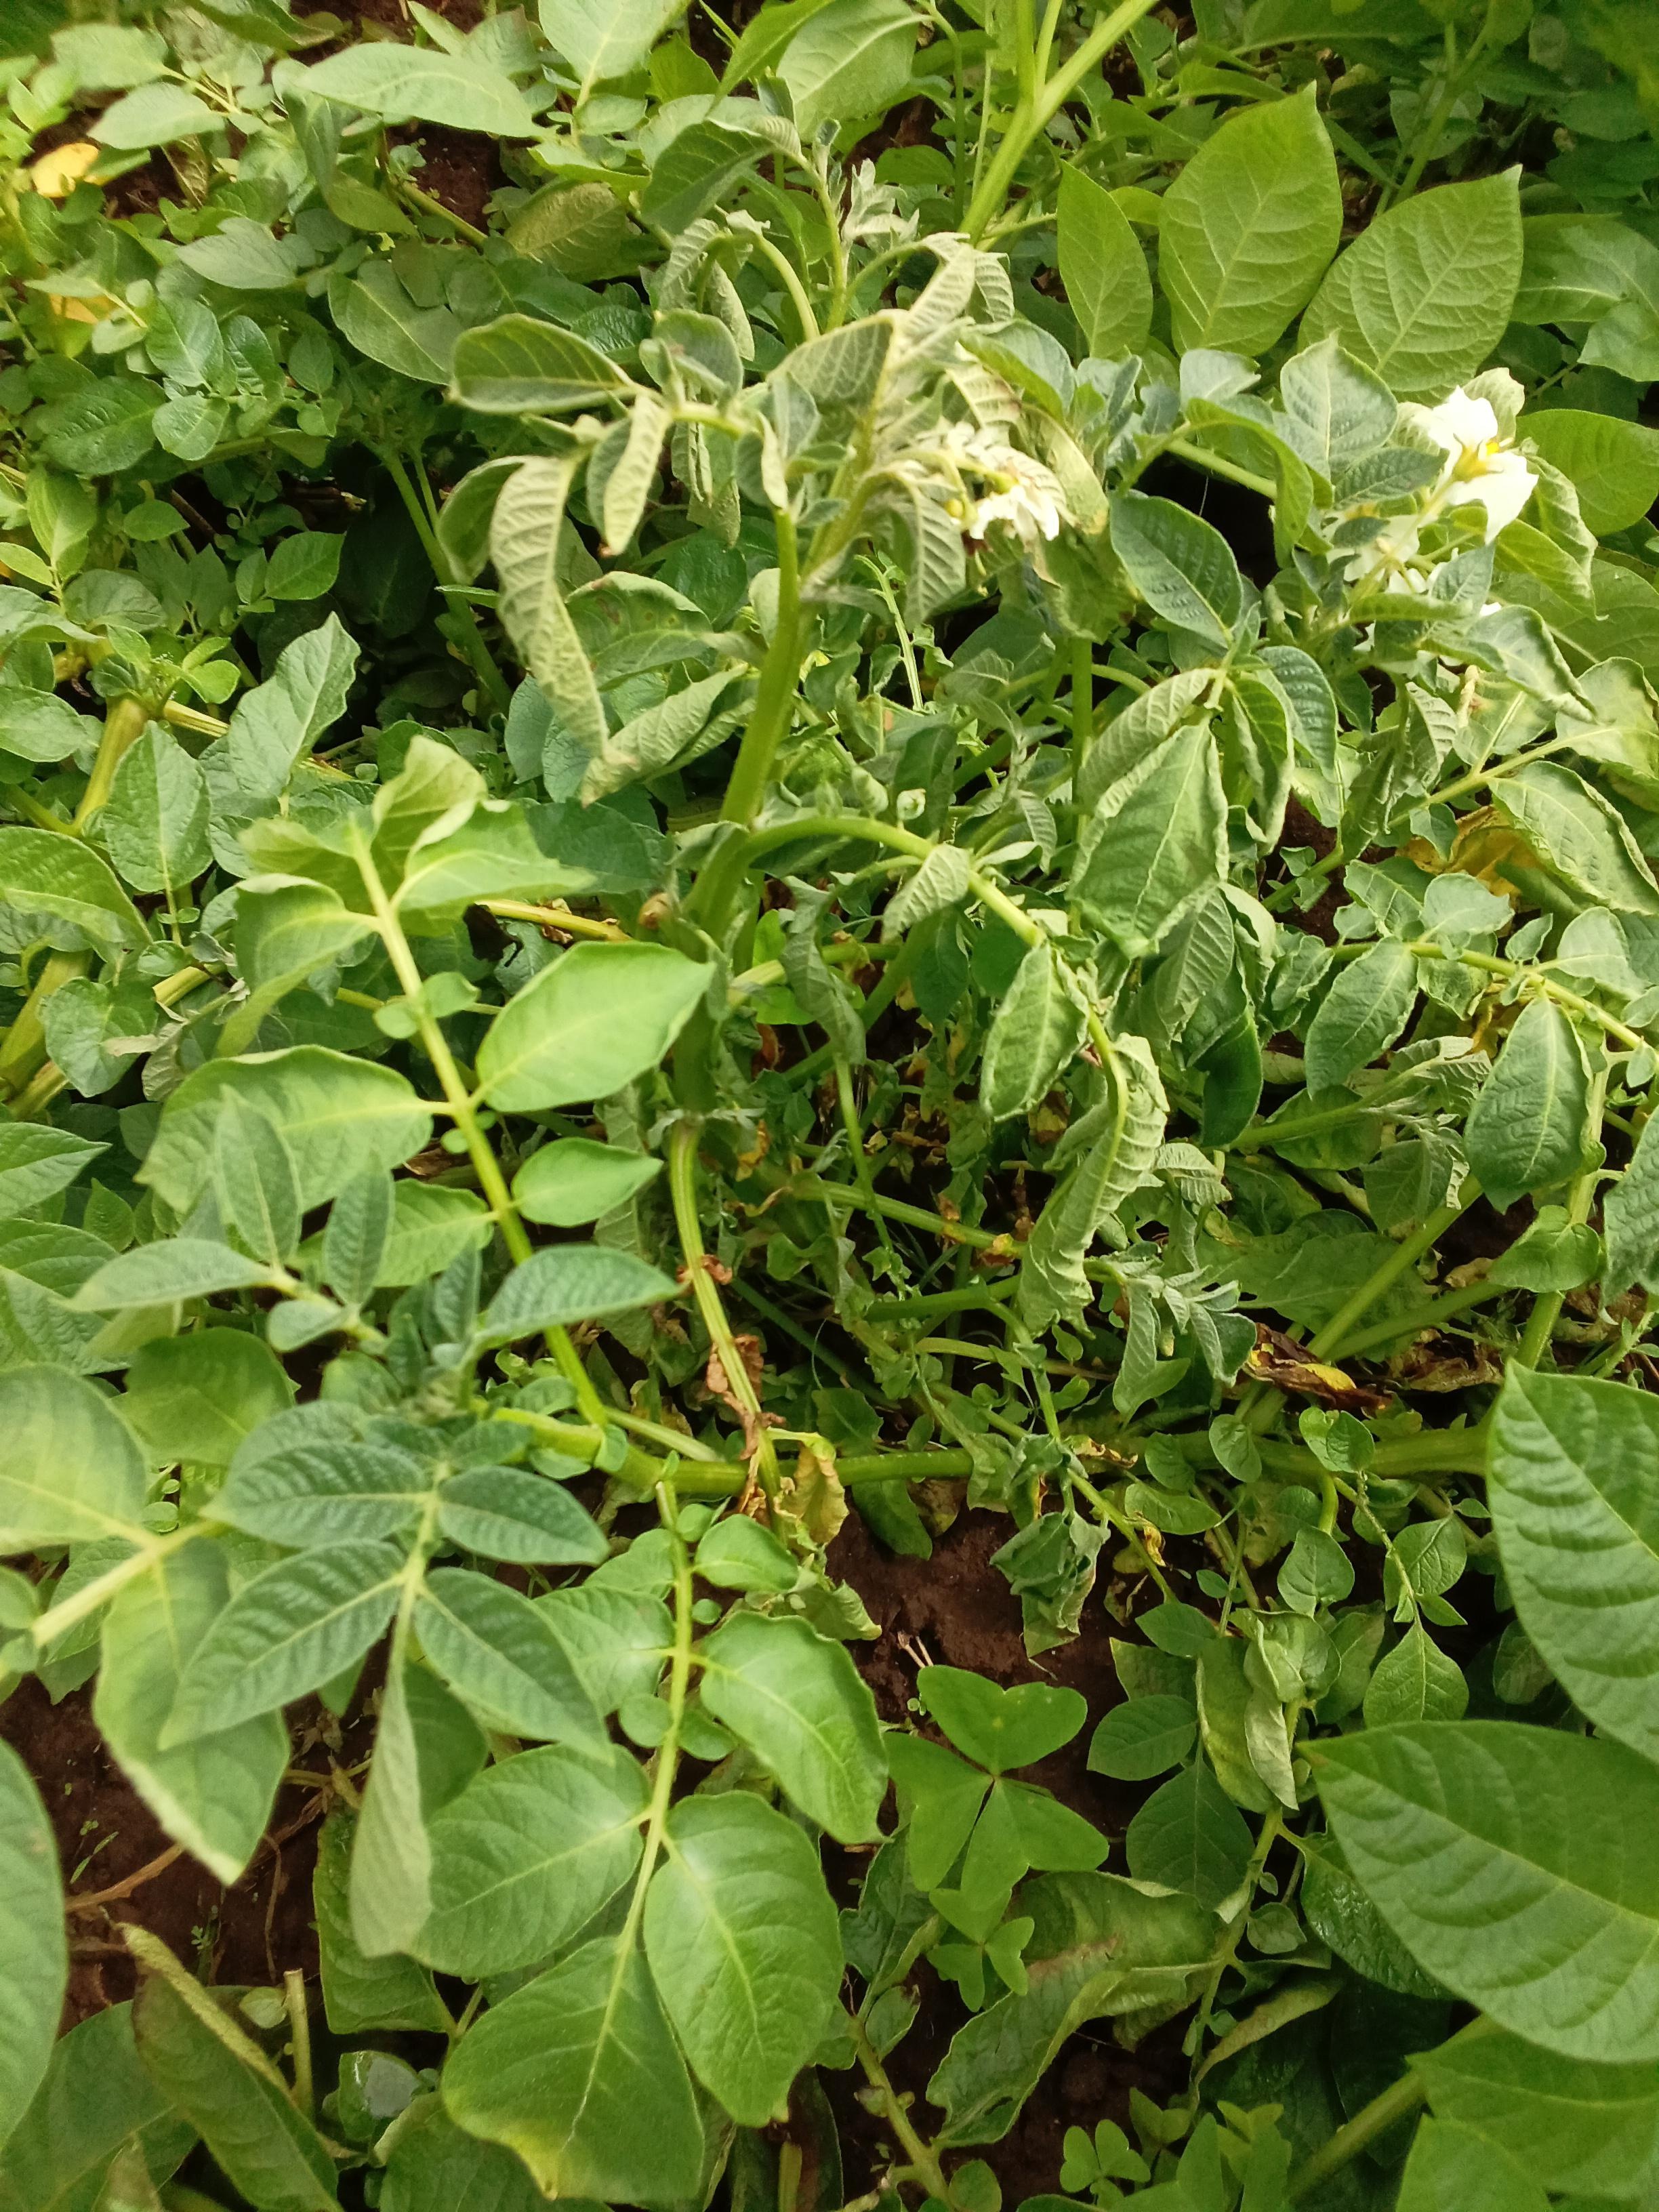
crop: potato
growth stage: flowering
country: Kenya
